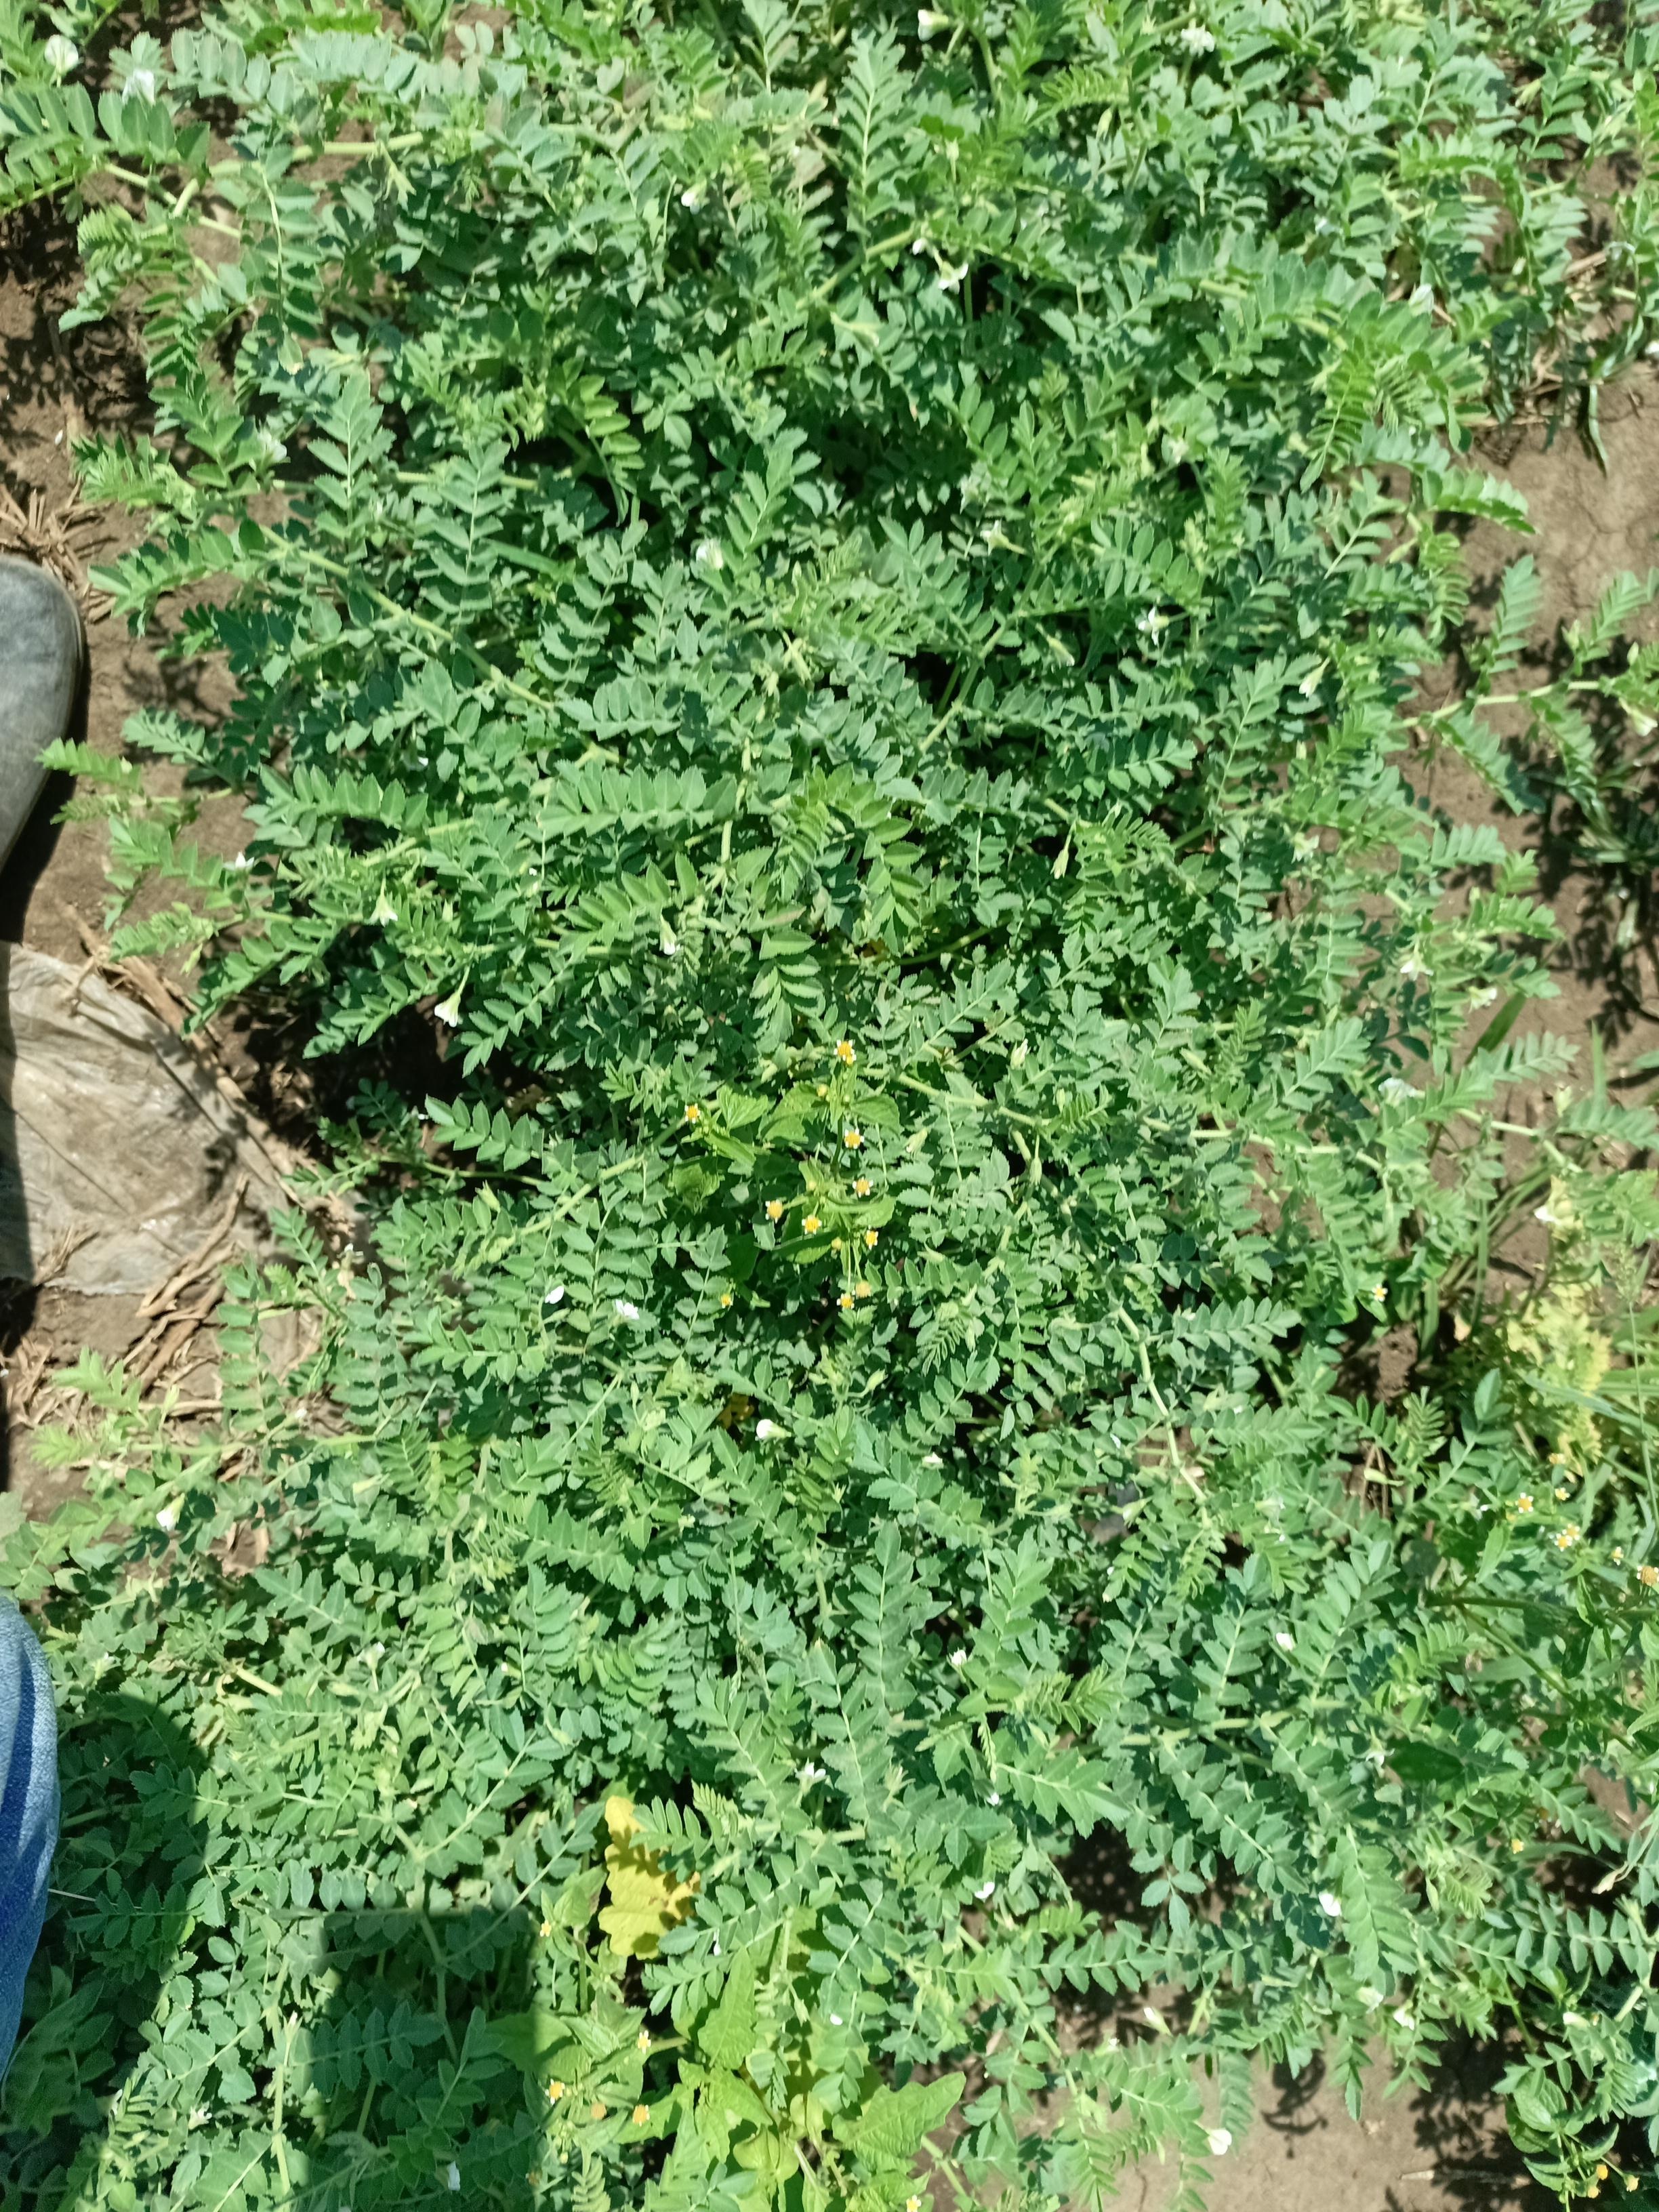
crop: chickpea
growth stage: development pod
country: Tanzania
